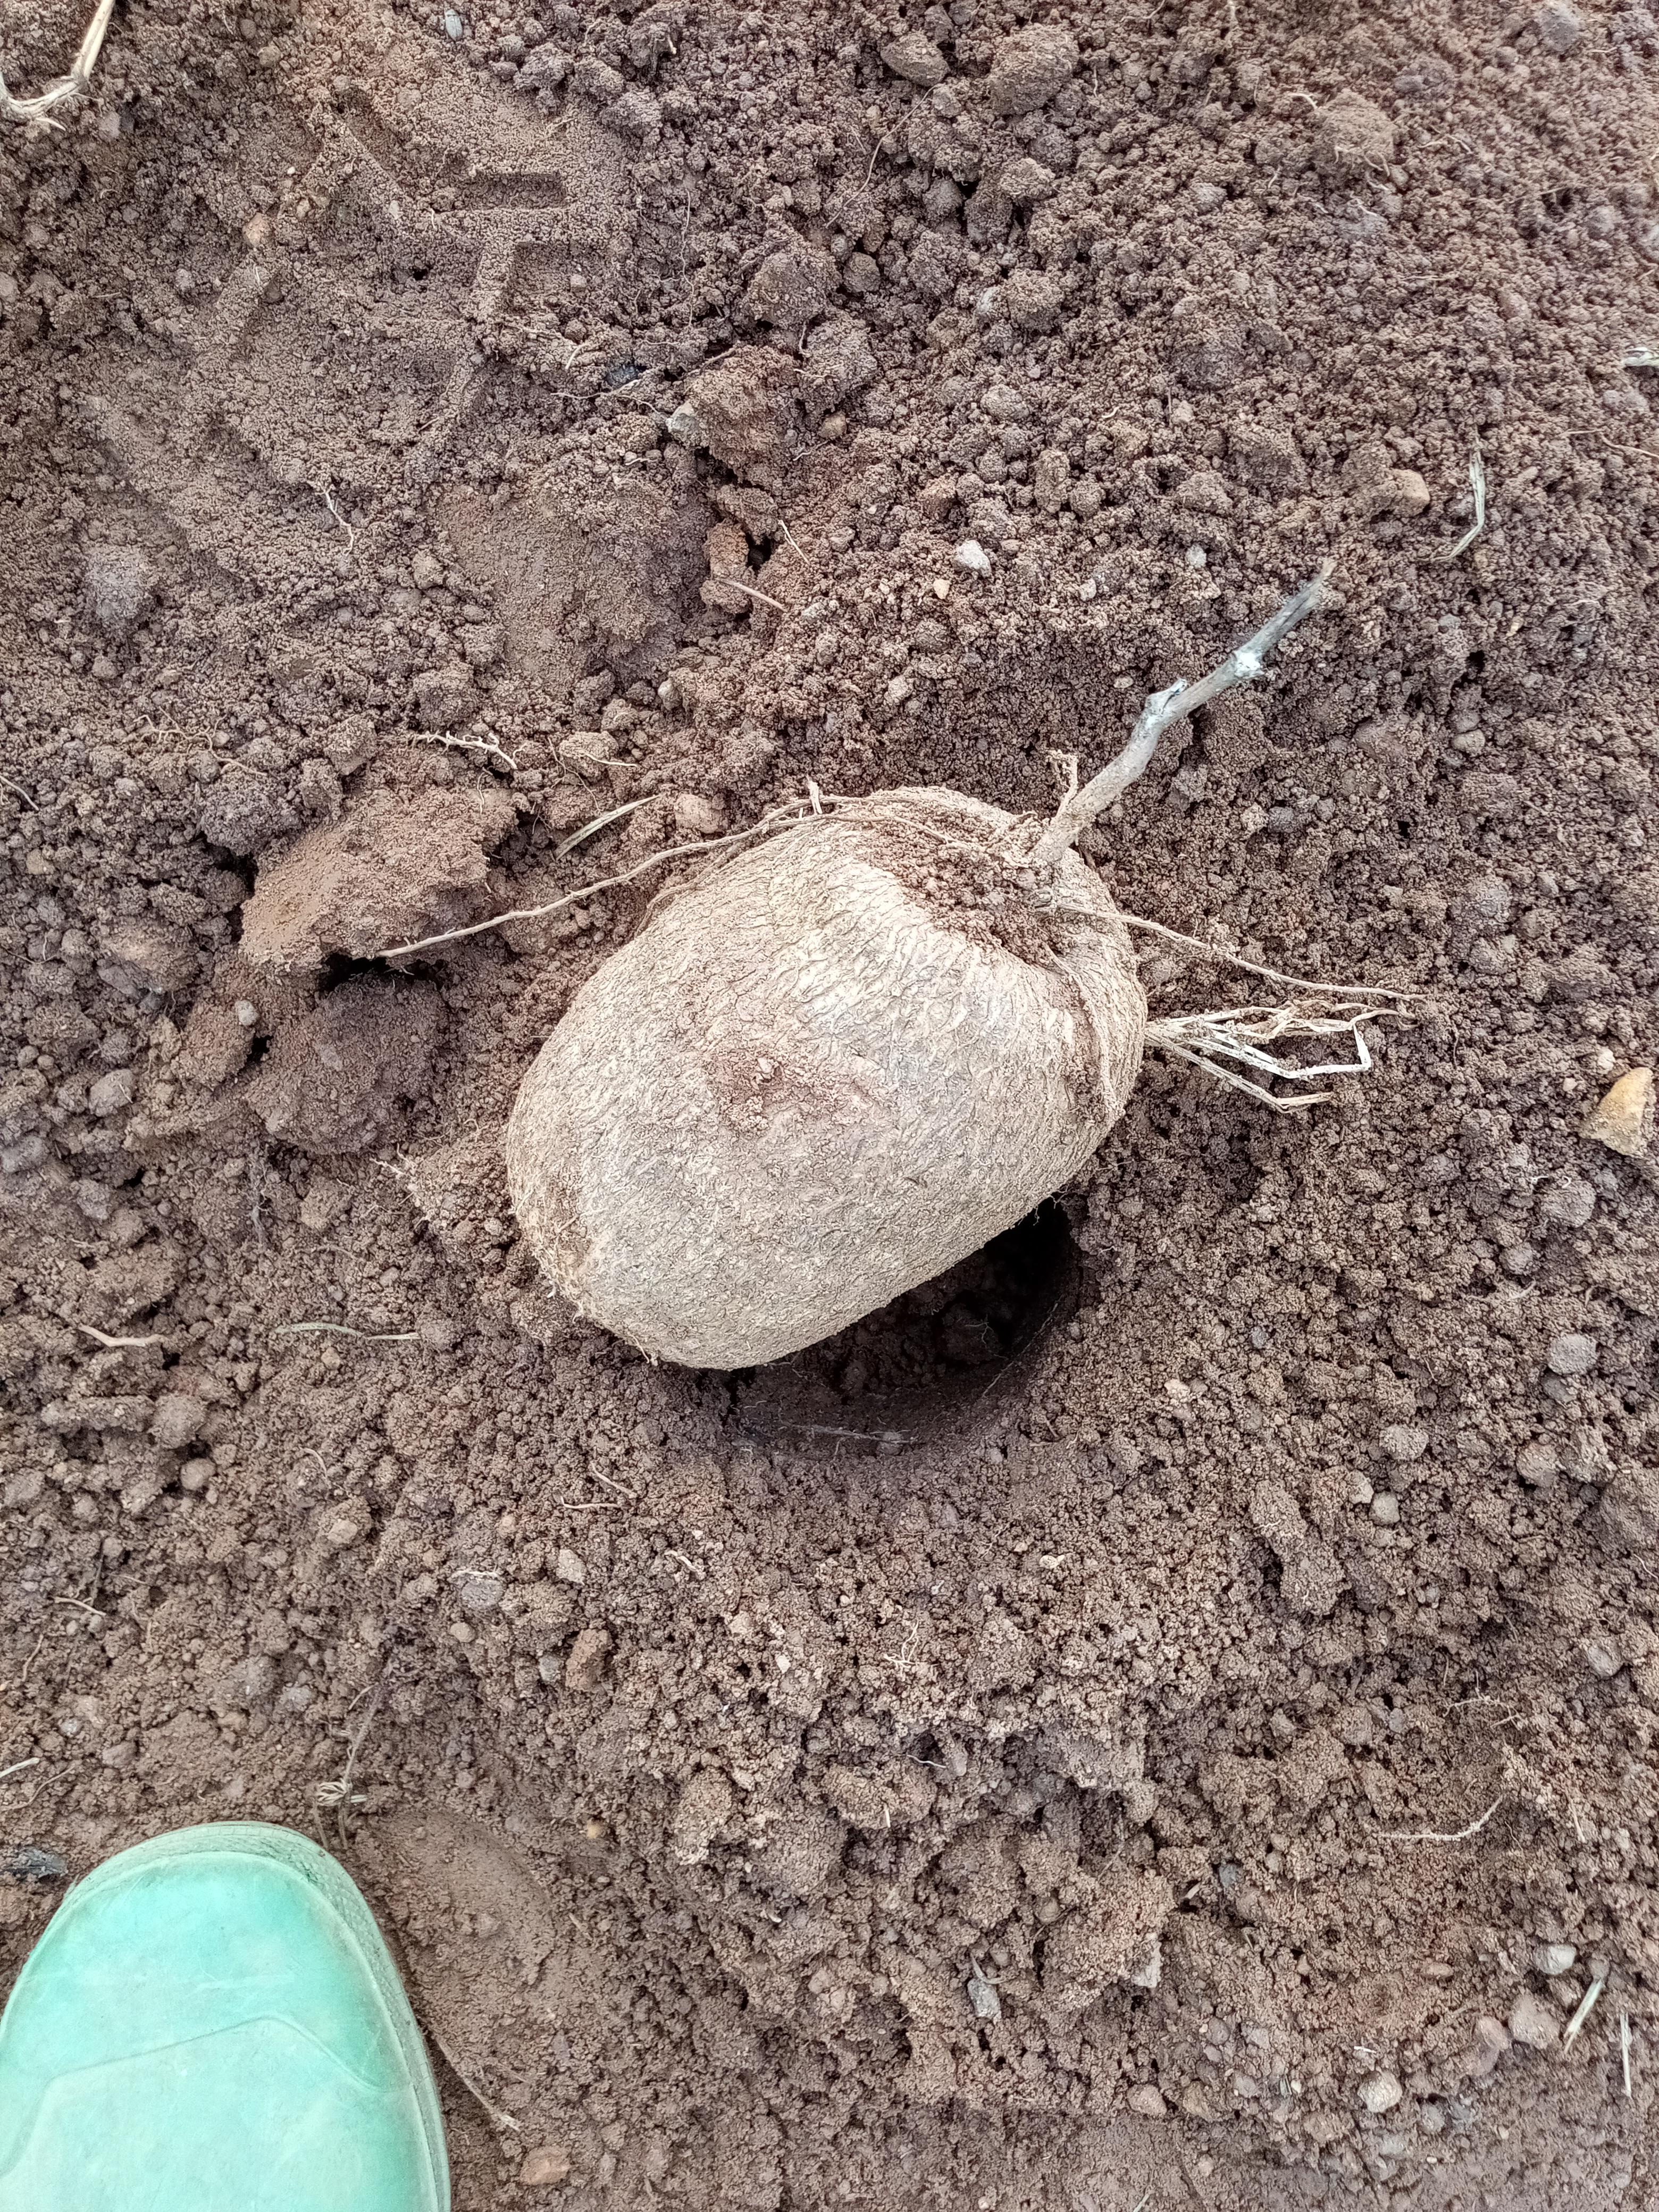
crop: yam
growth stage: harvest
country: Nigeria
